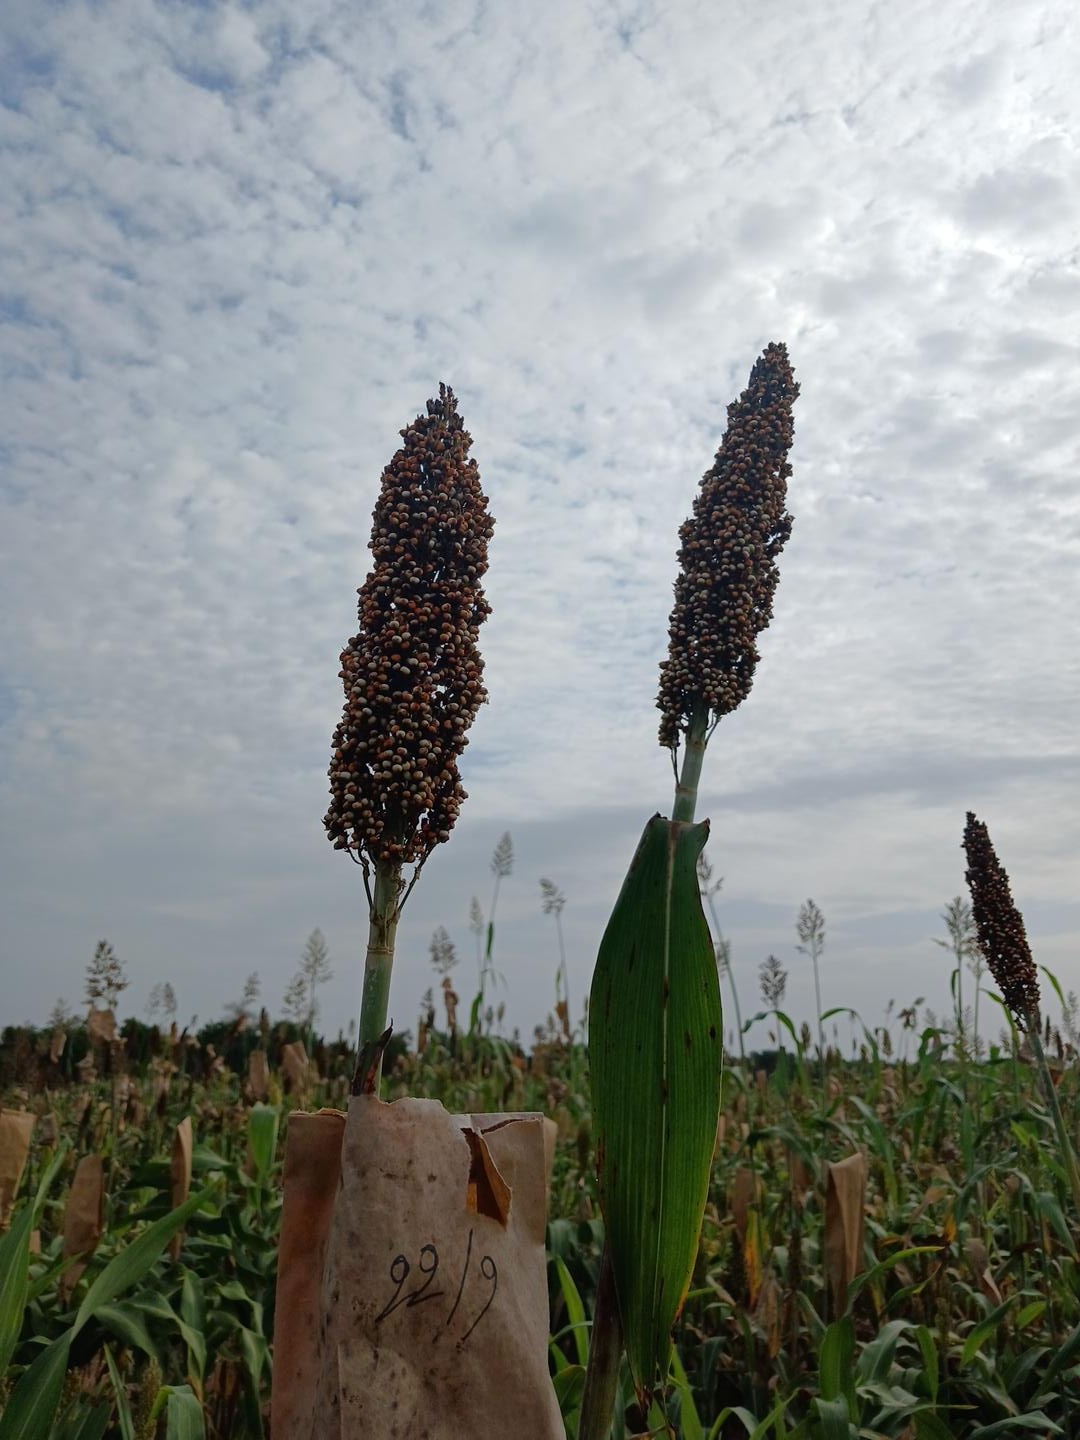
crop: sorghum
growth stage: filling grain
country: Senegal
